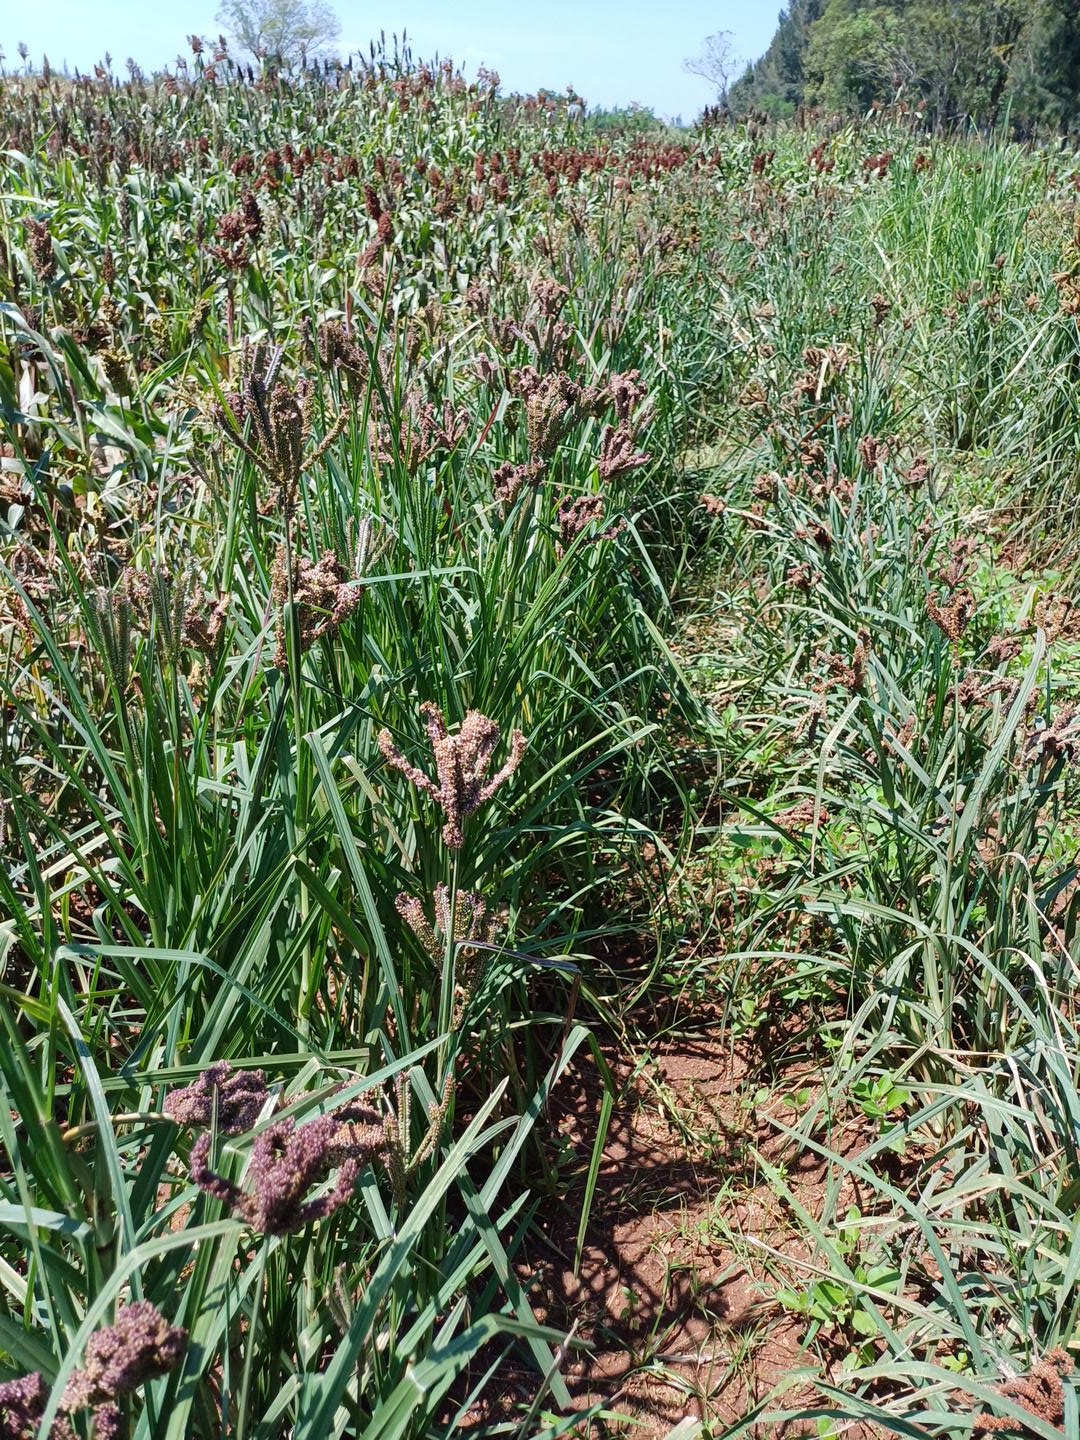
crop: finger millet
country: Kenya
